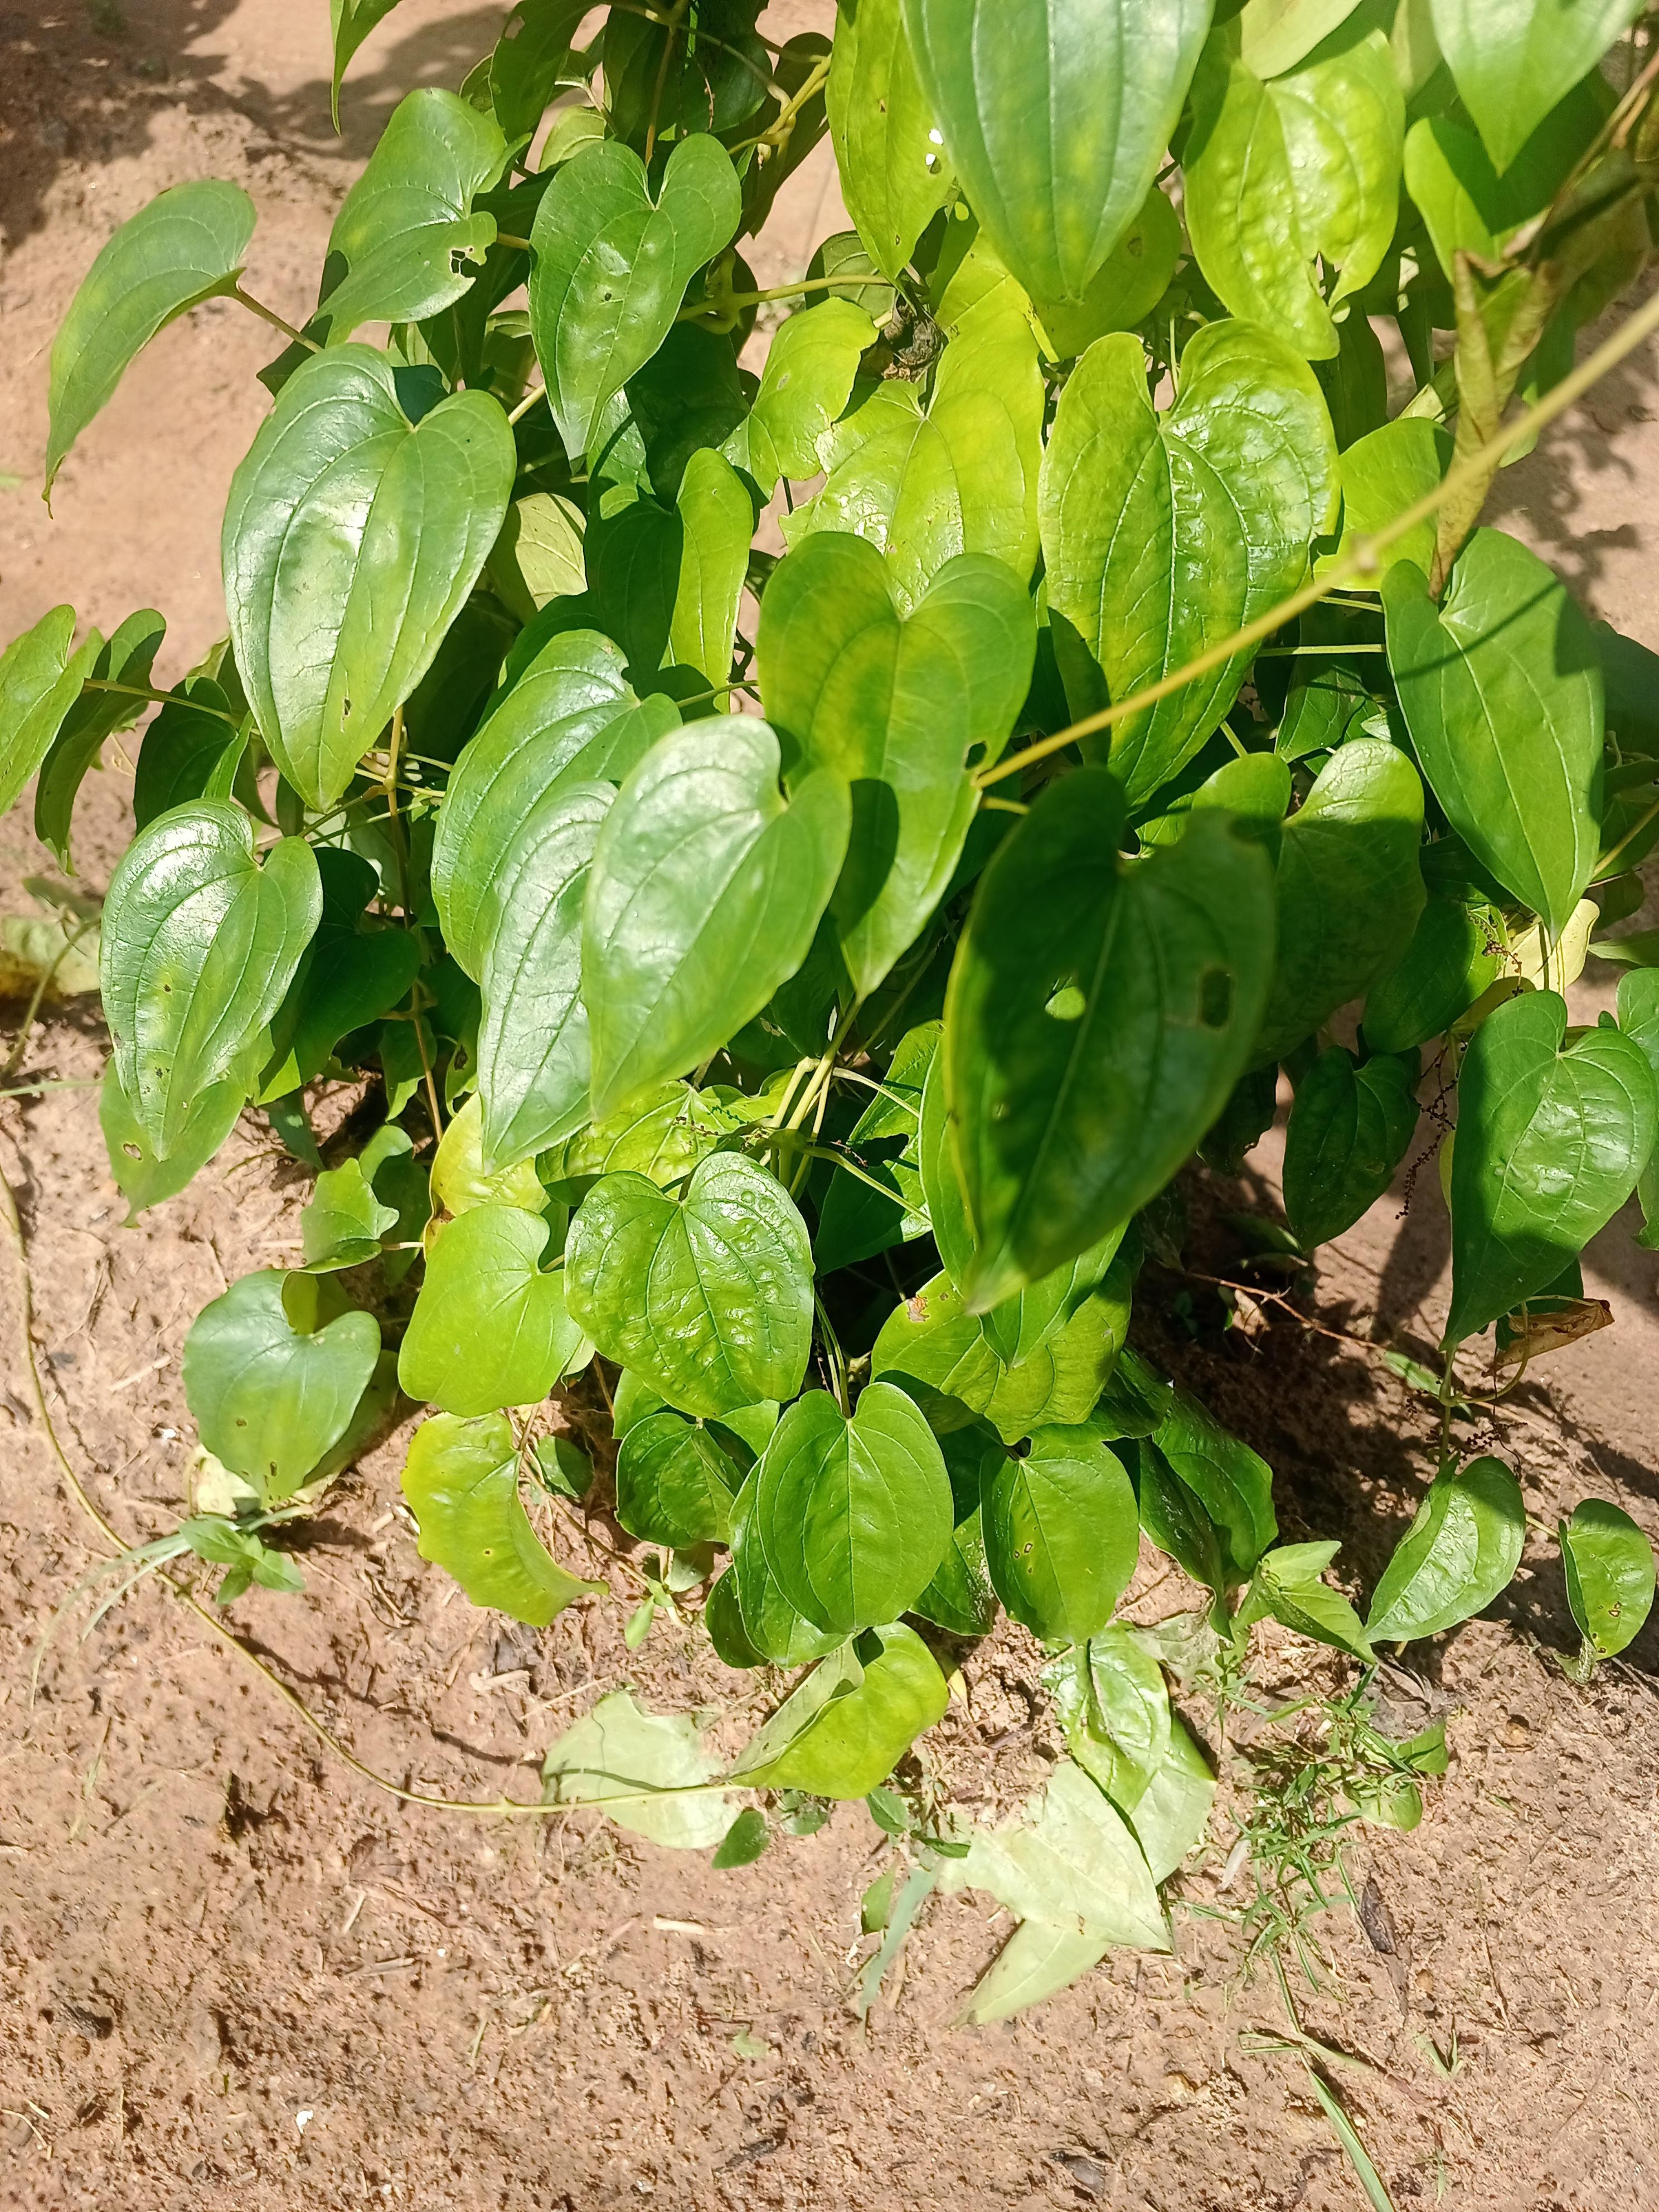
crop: yam
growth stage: vegetative
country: Nigeria
